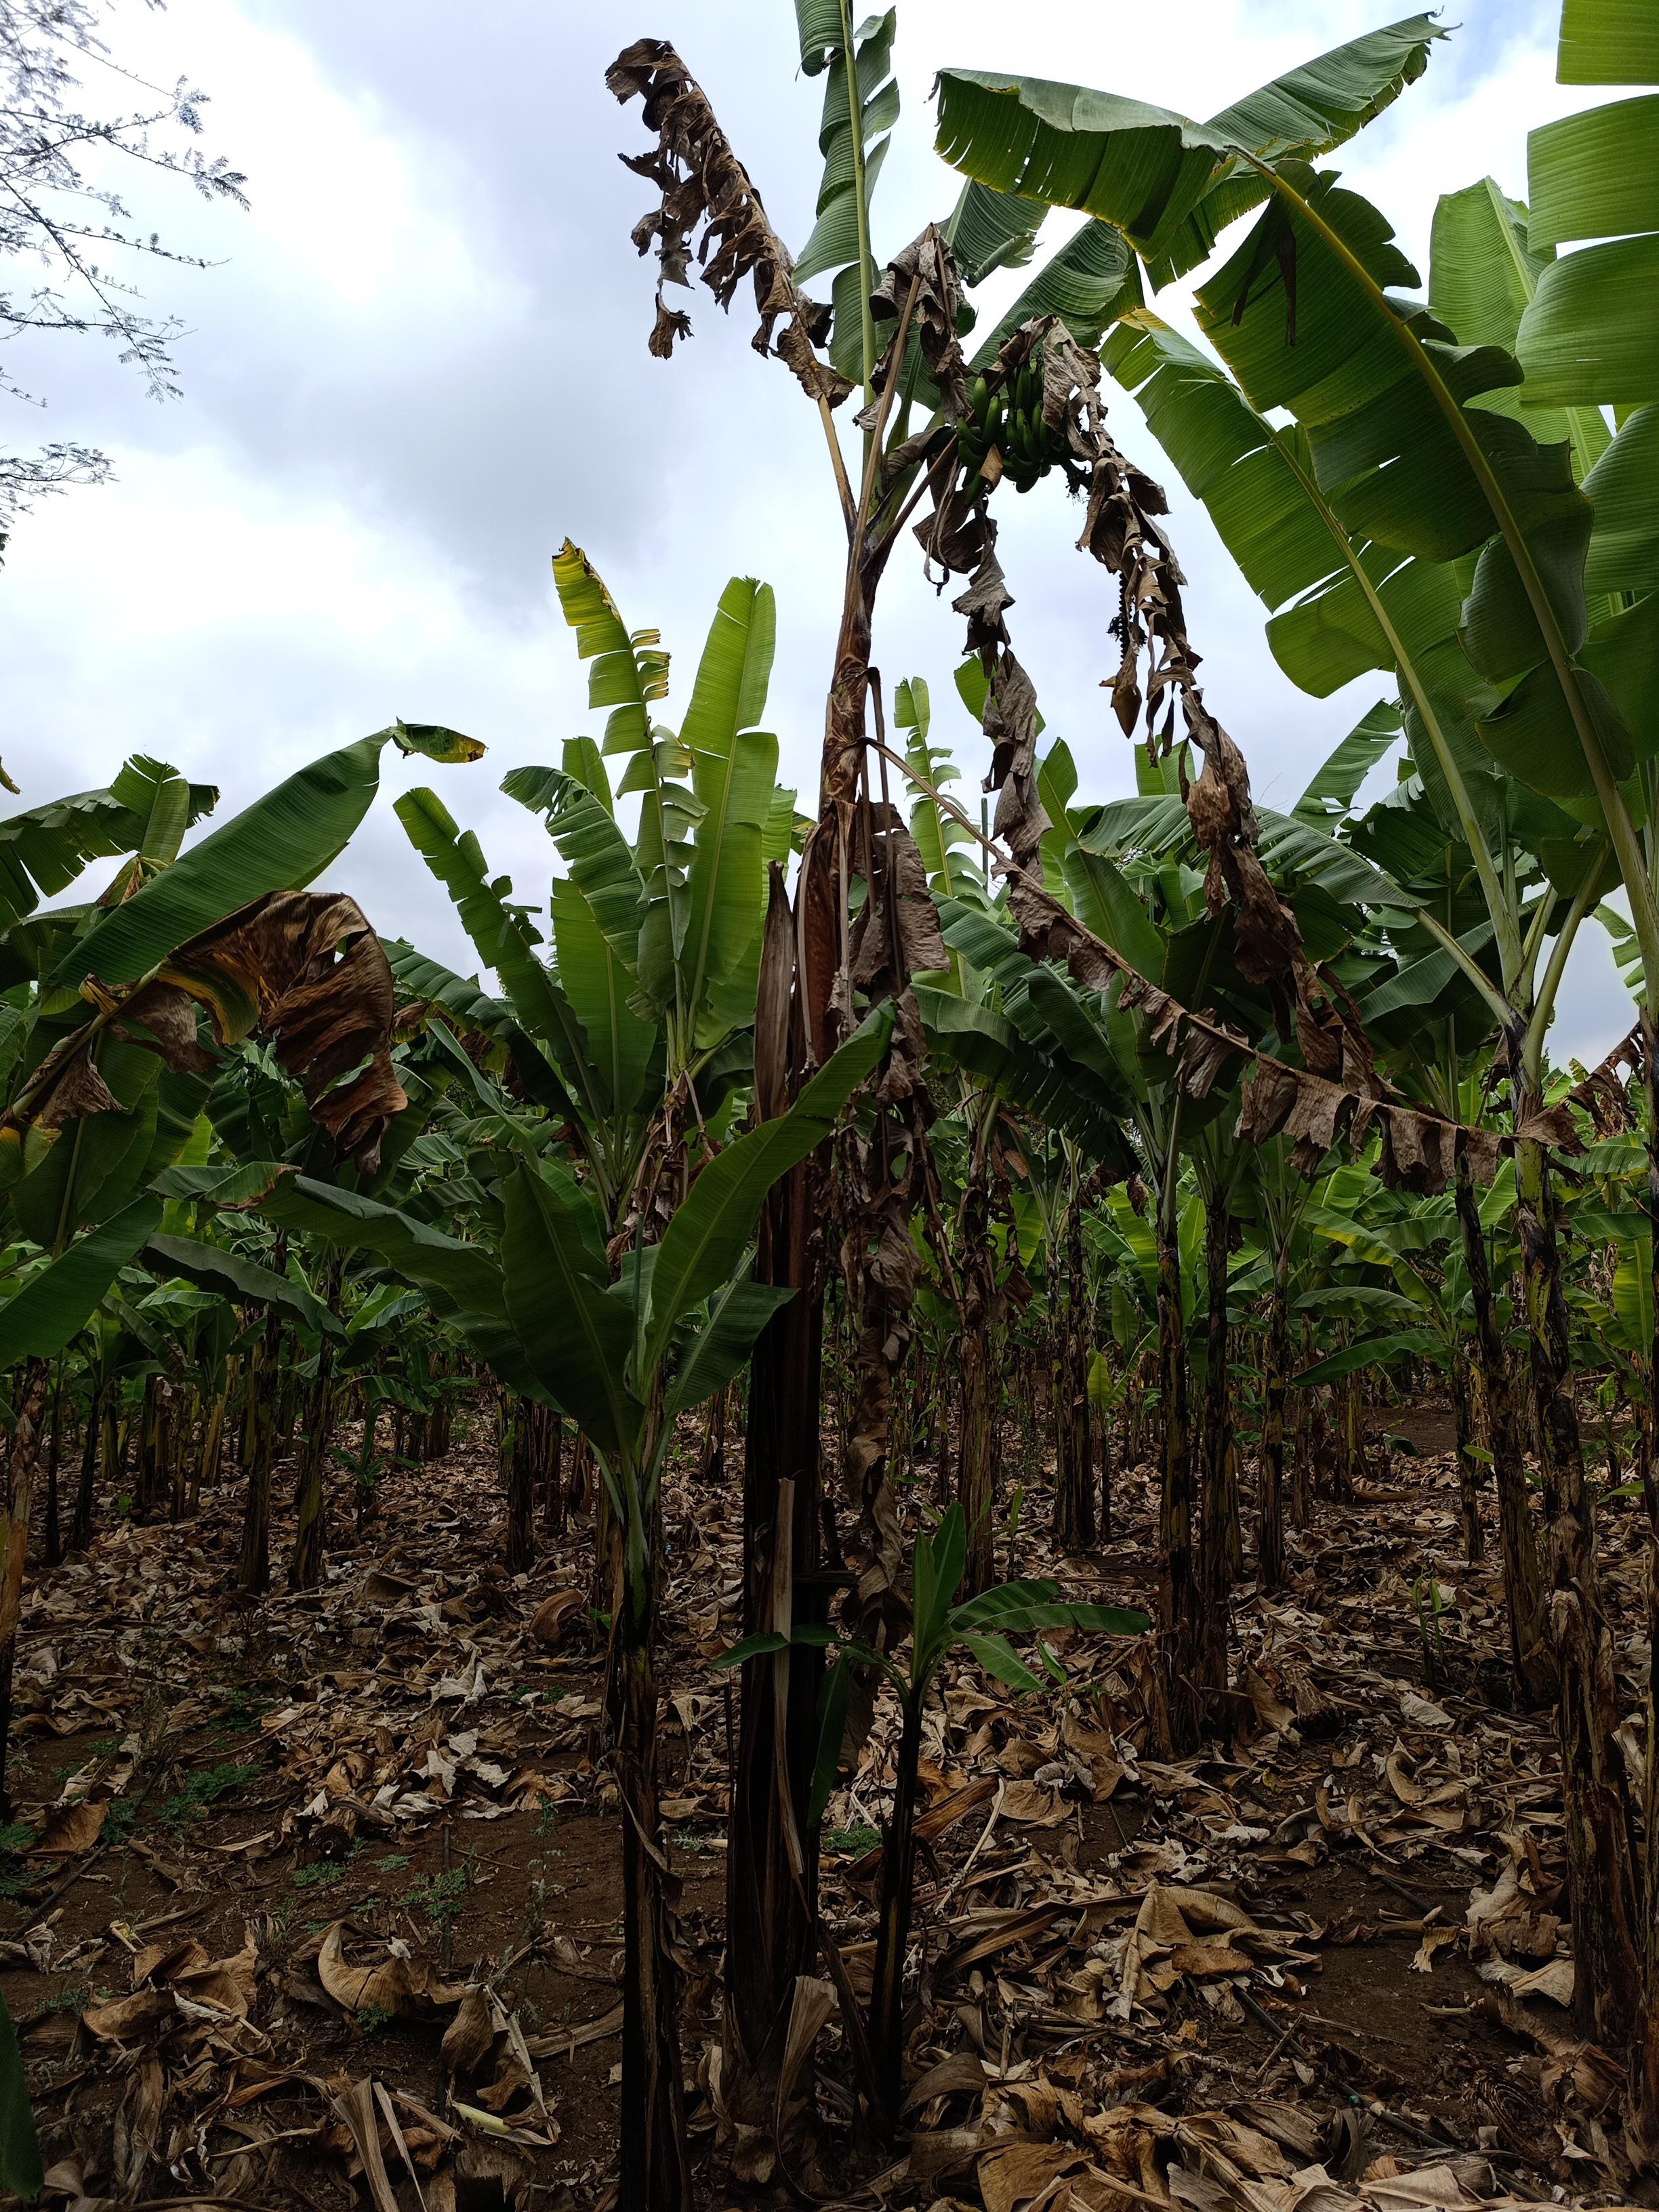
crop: banana
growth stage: vegetative
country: Tanzania
